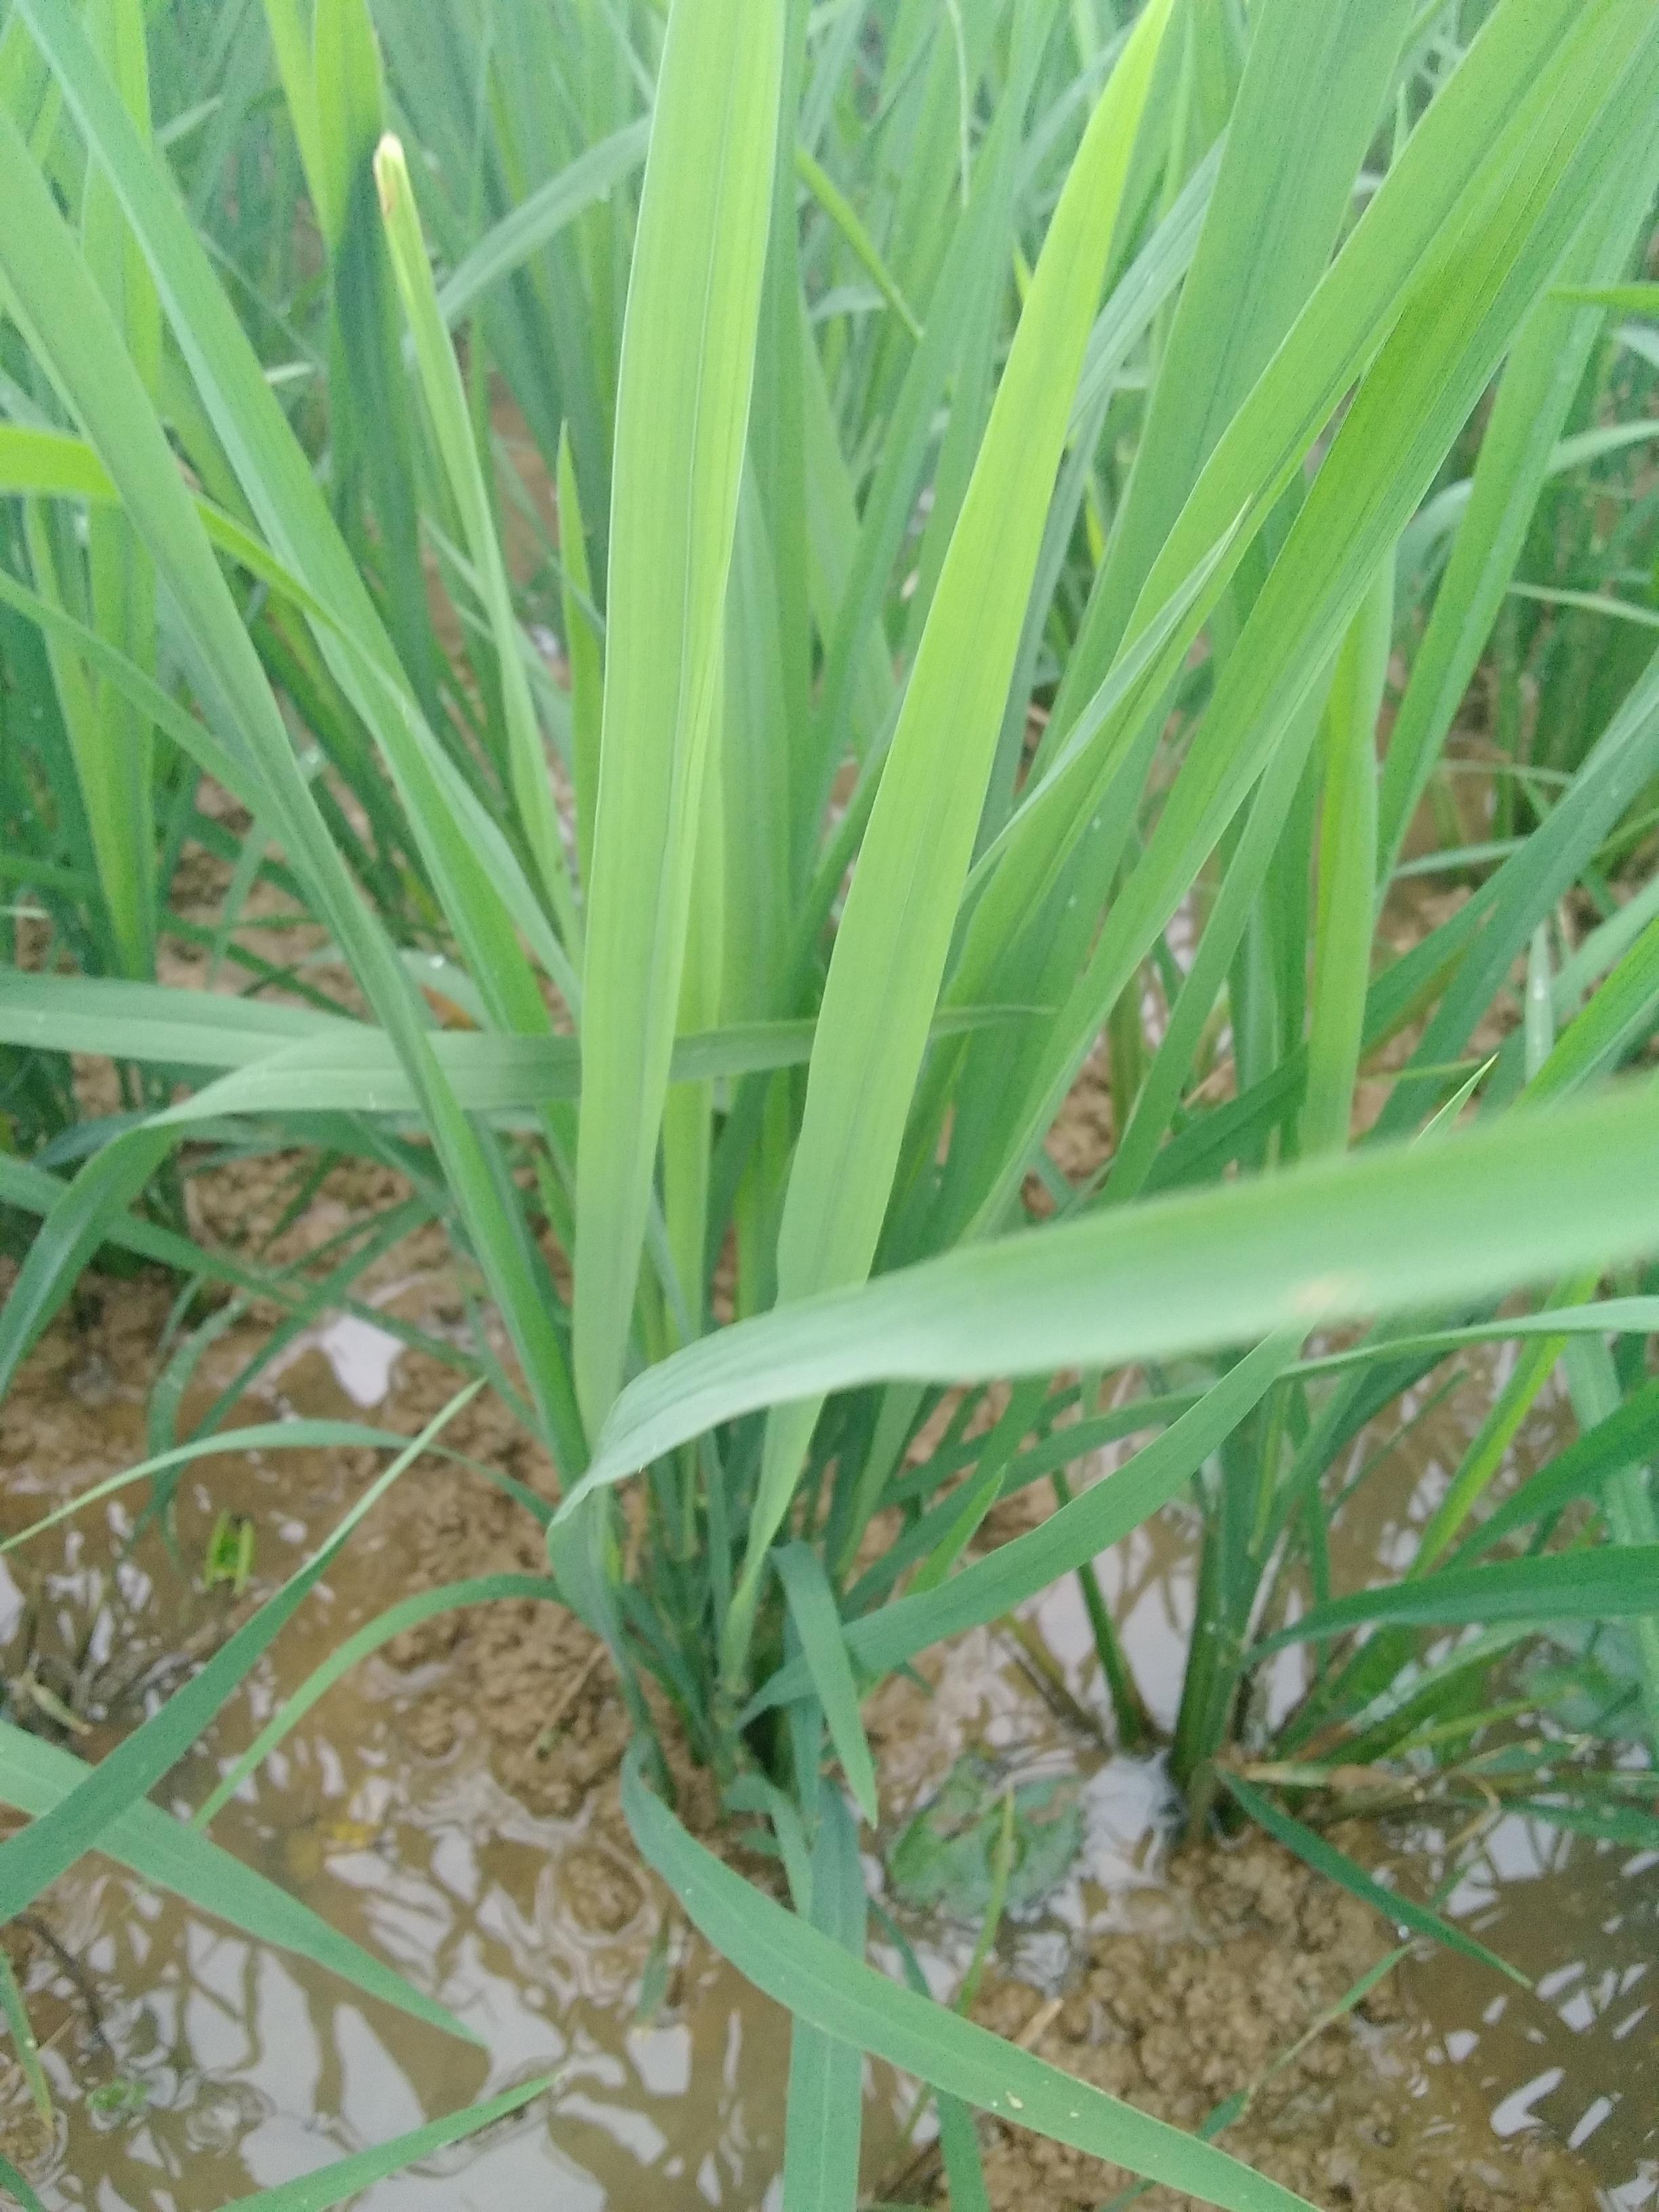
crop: rice
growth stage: vegetative
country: Nigeria
